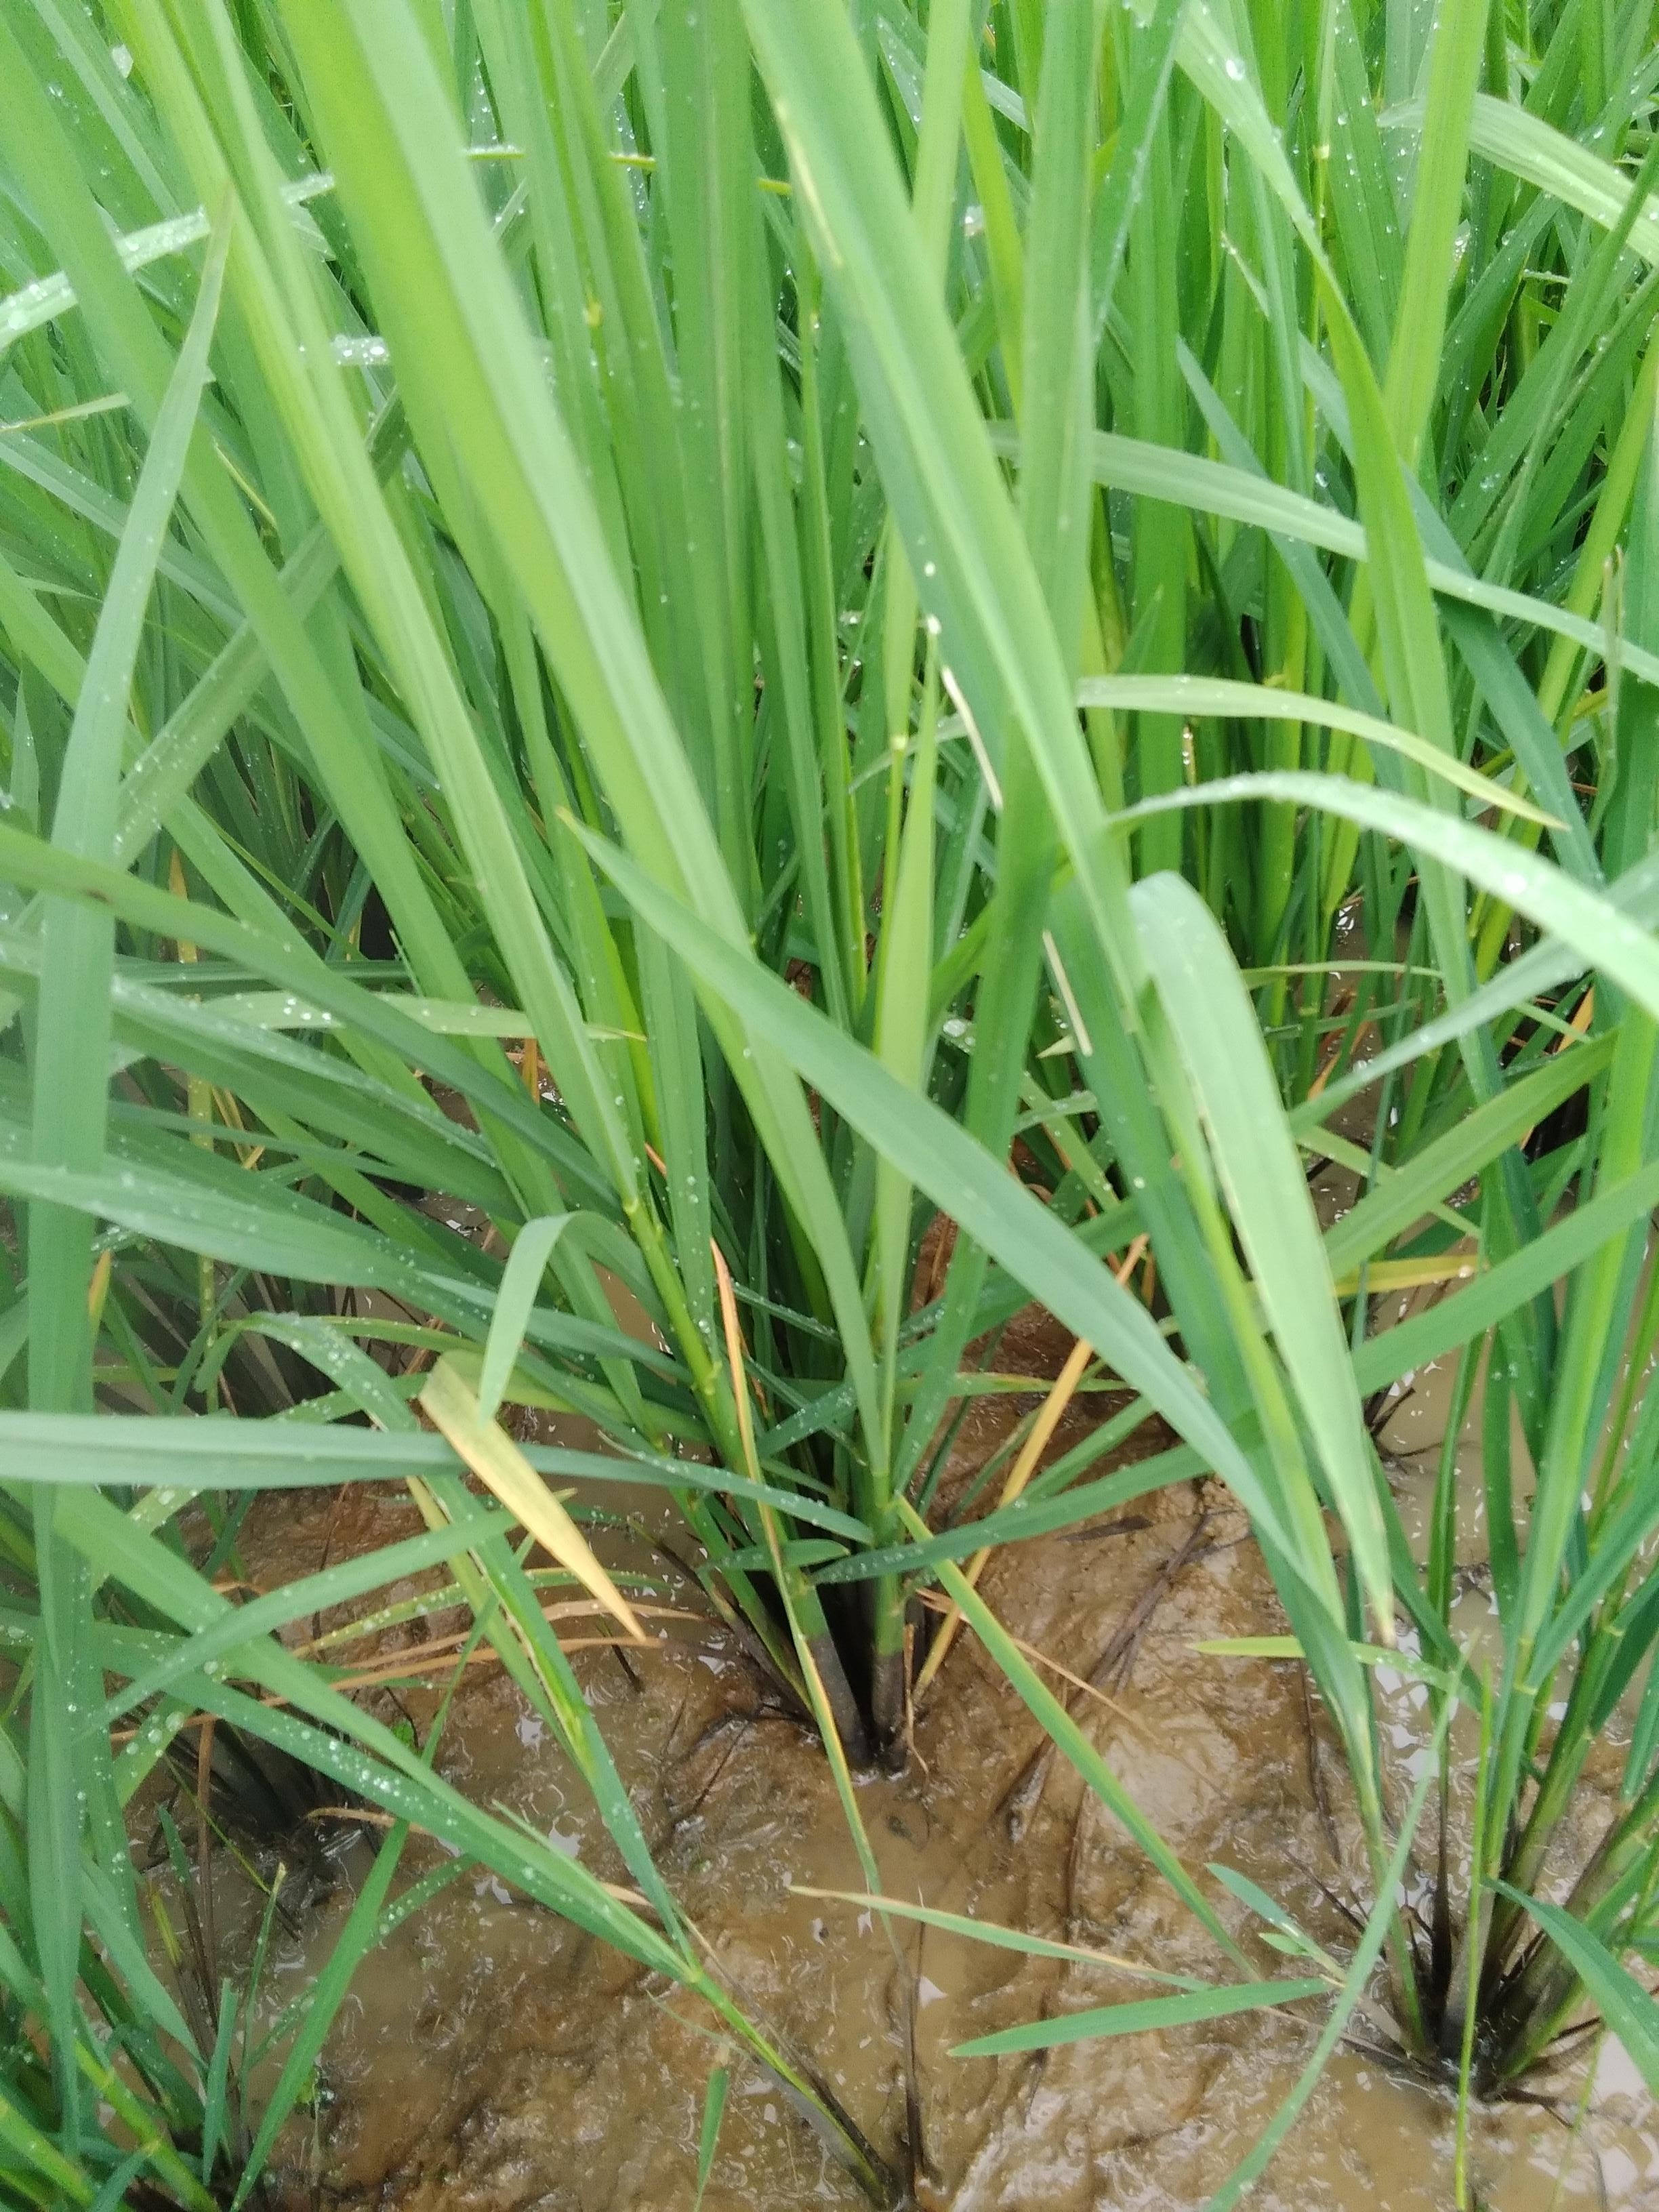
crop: rice
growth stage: booting
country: Nigeria
